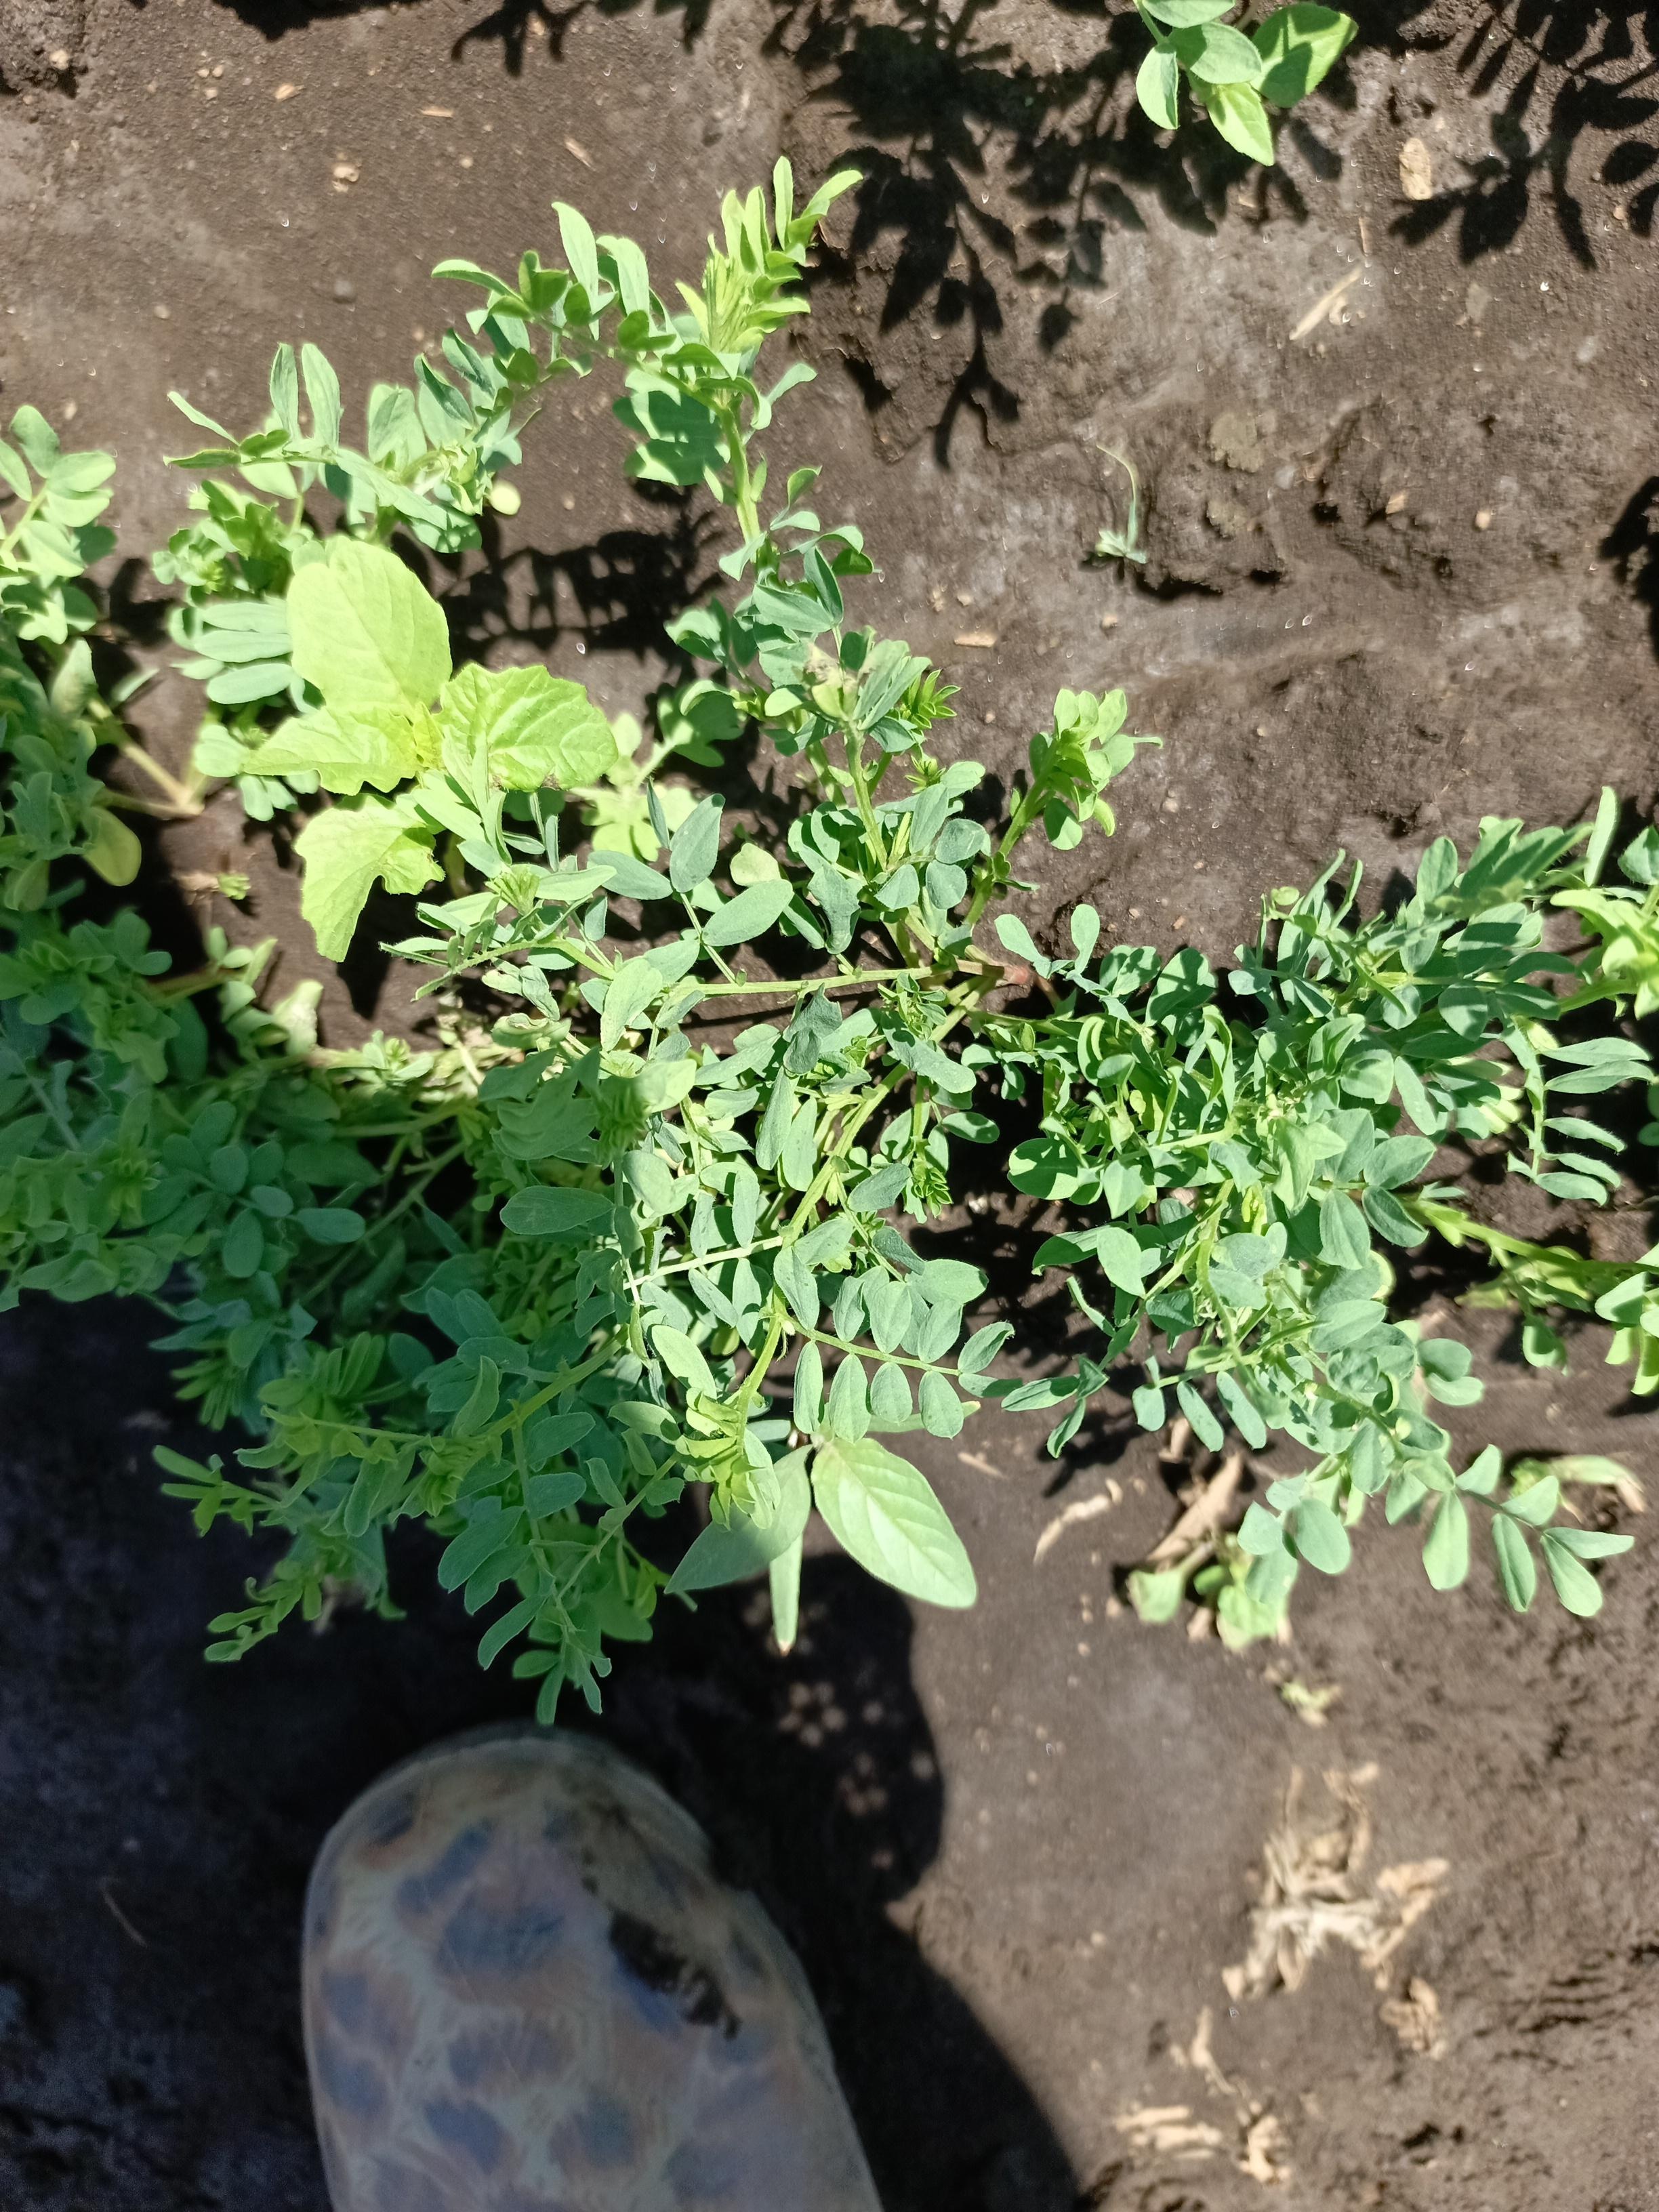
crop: lentil
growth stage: vegetative
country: Tanzania
